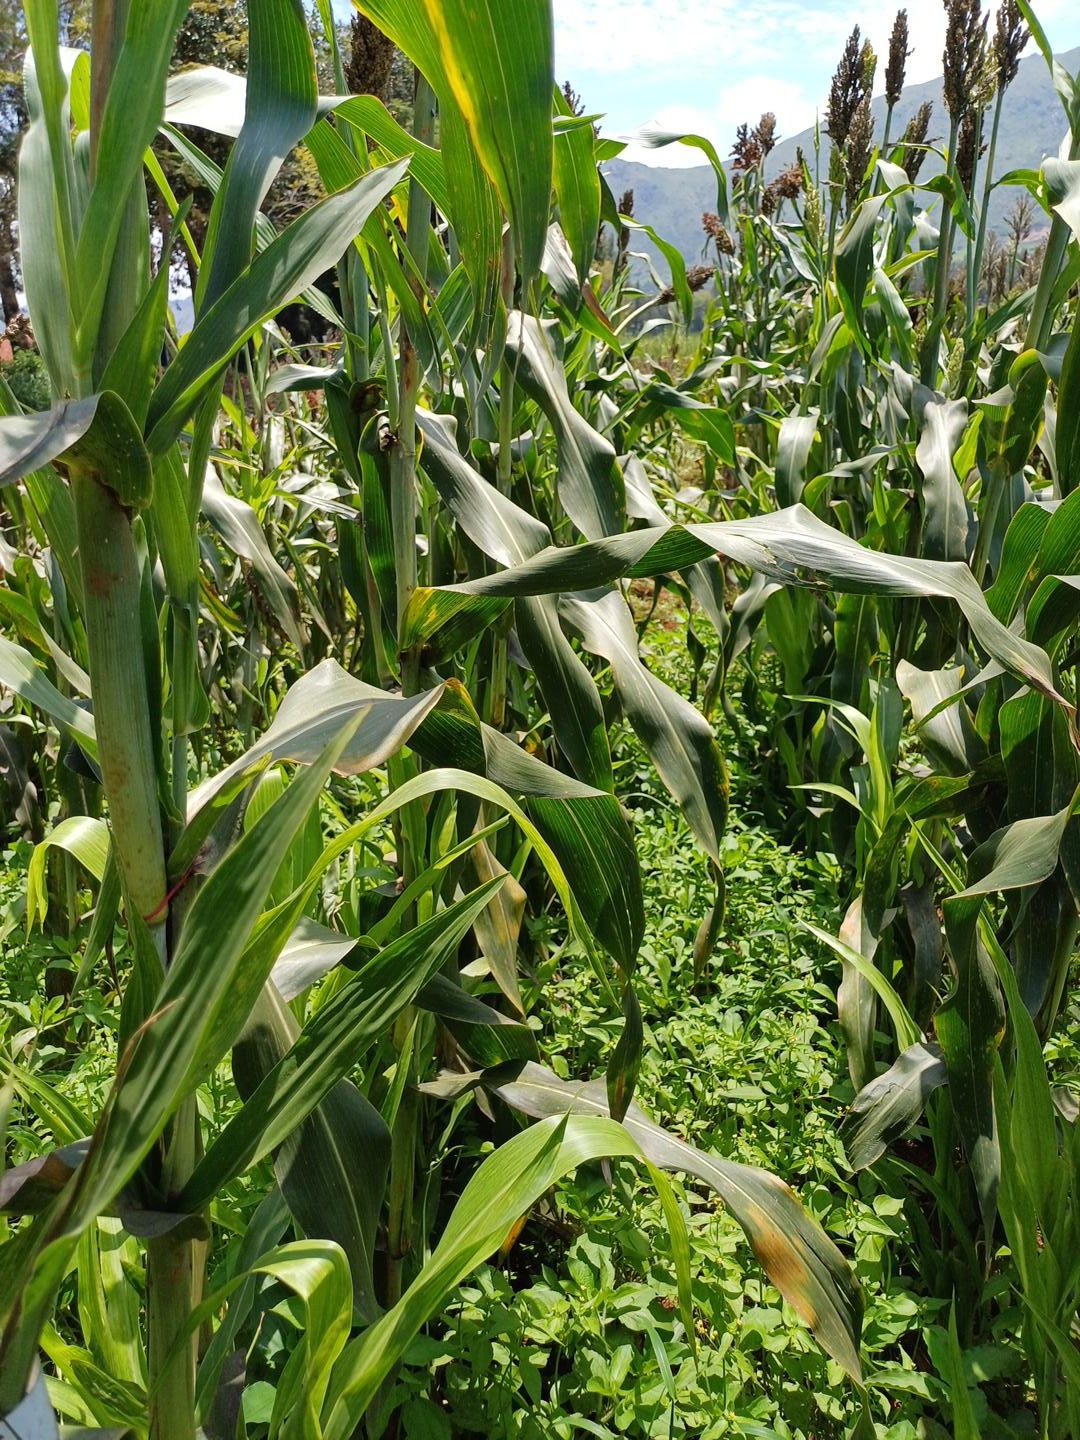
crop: sorghum
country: Kenya
